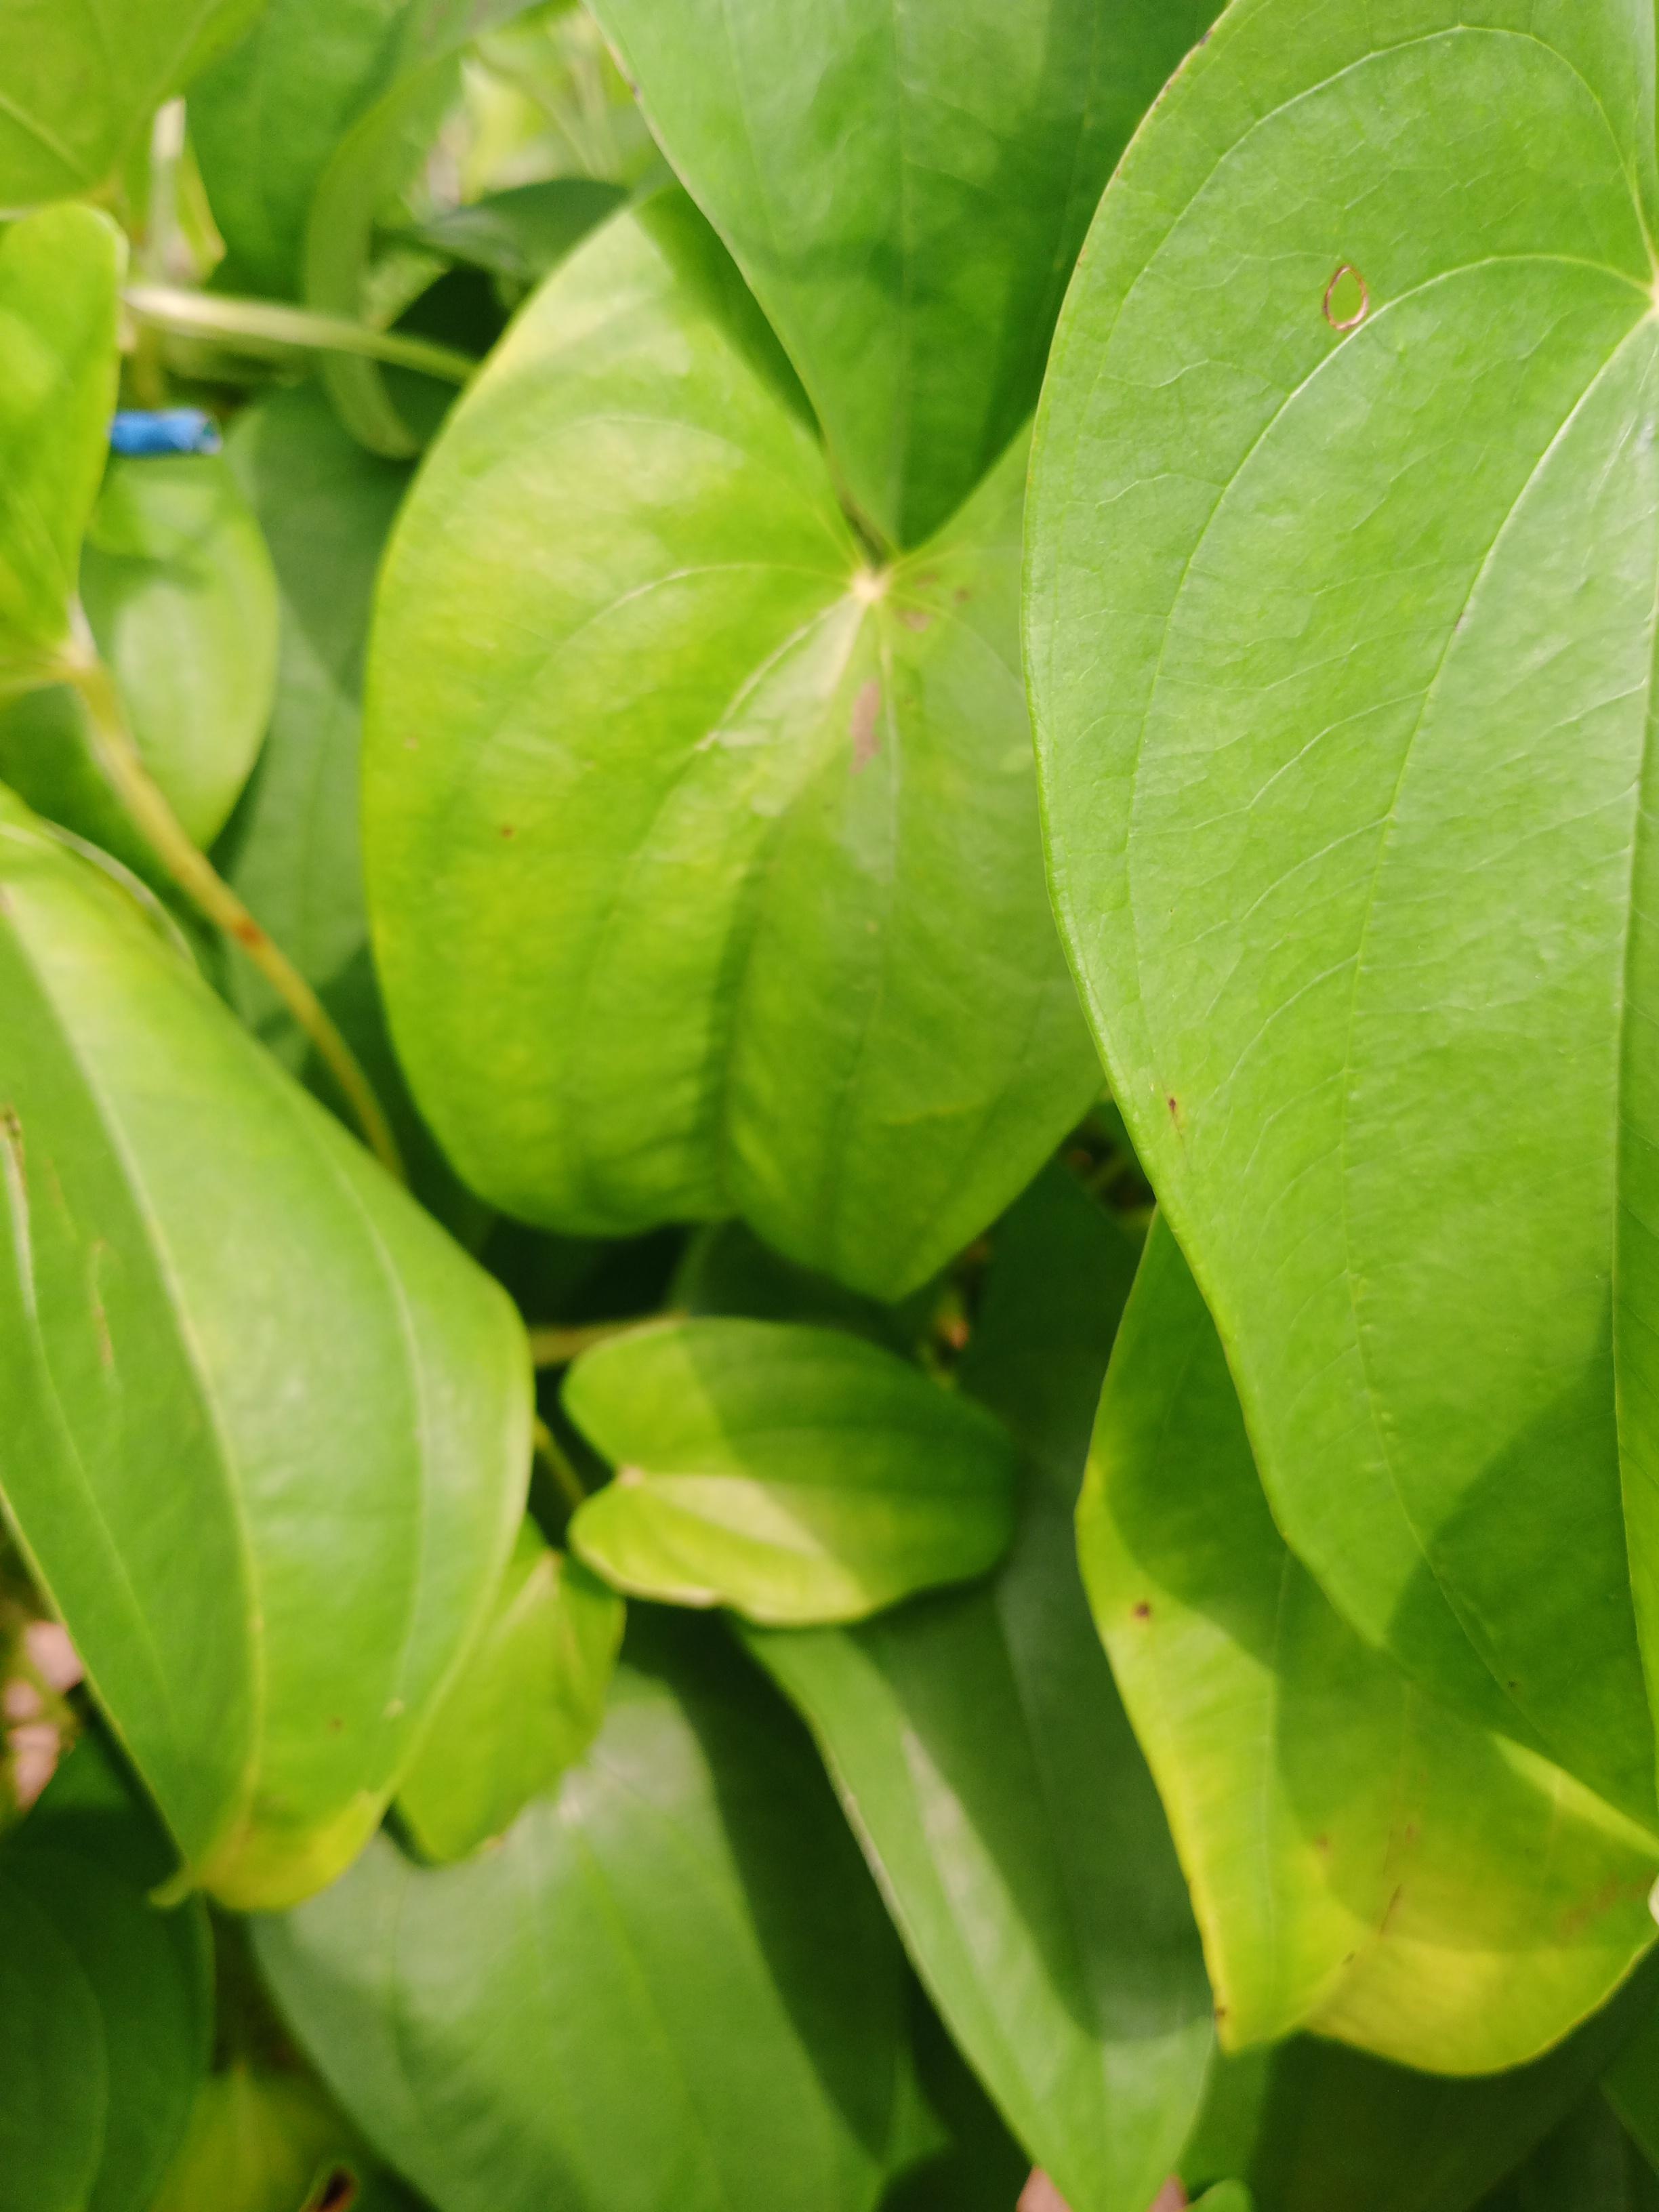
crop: yam
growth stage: vegetative
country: Nigeria
